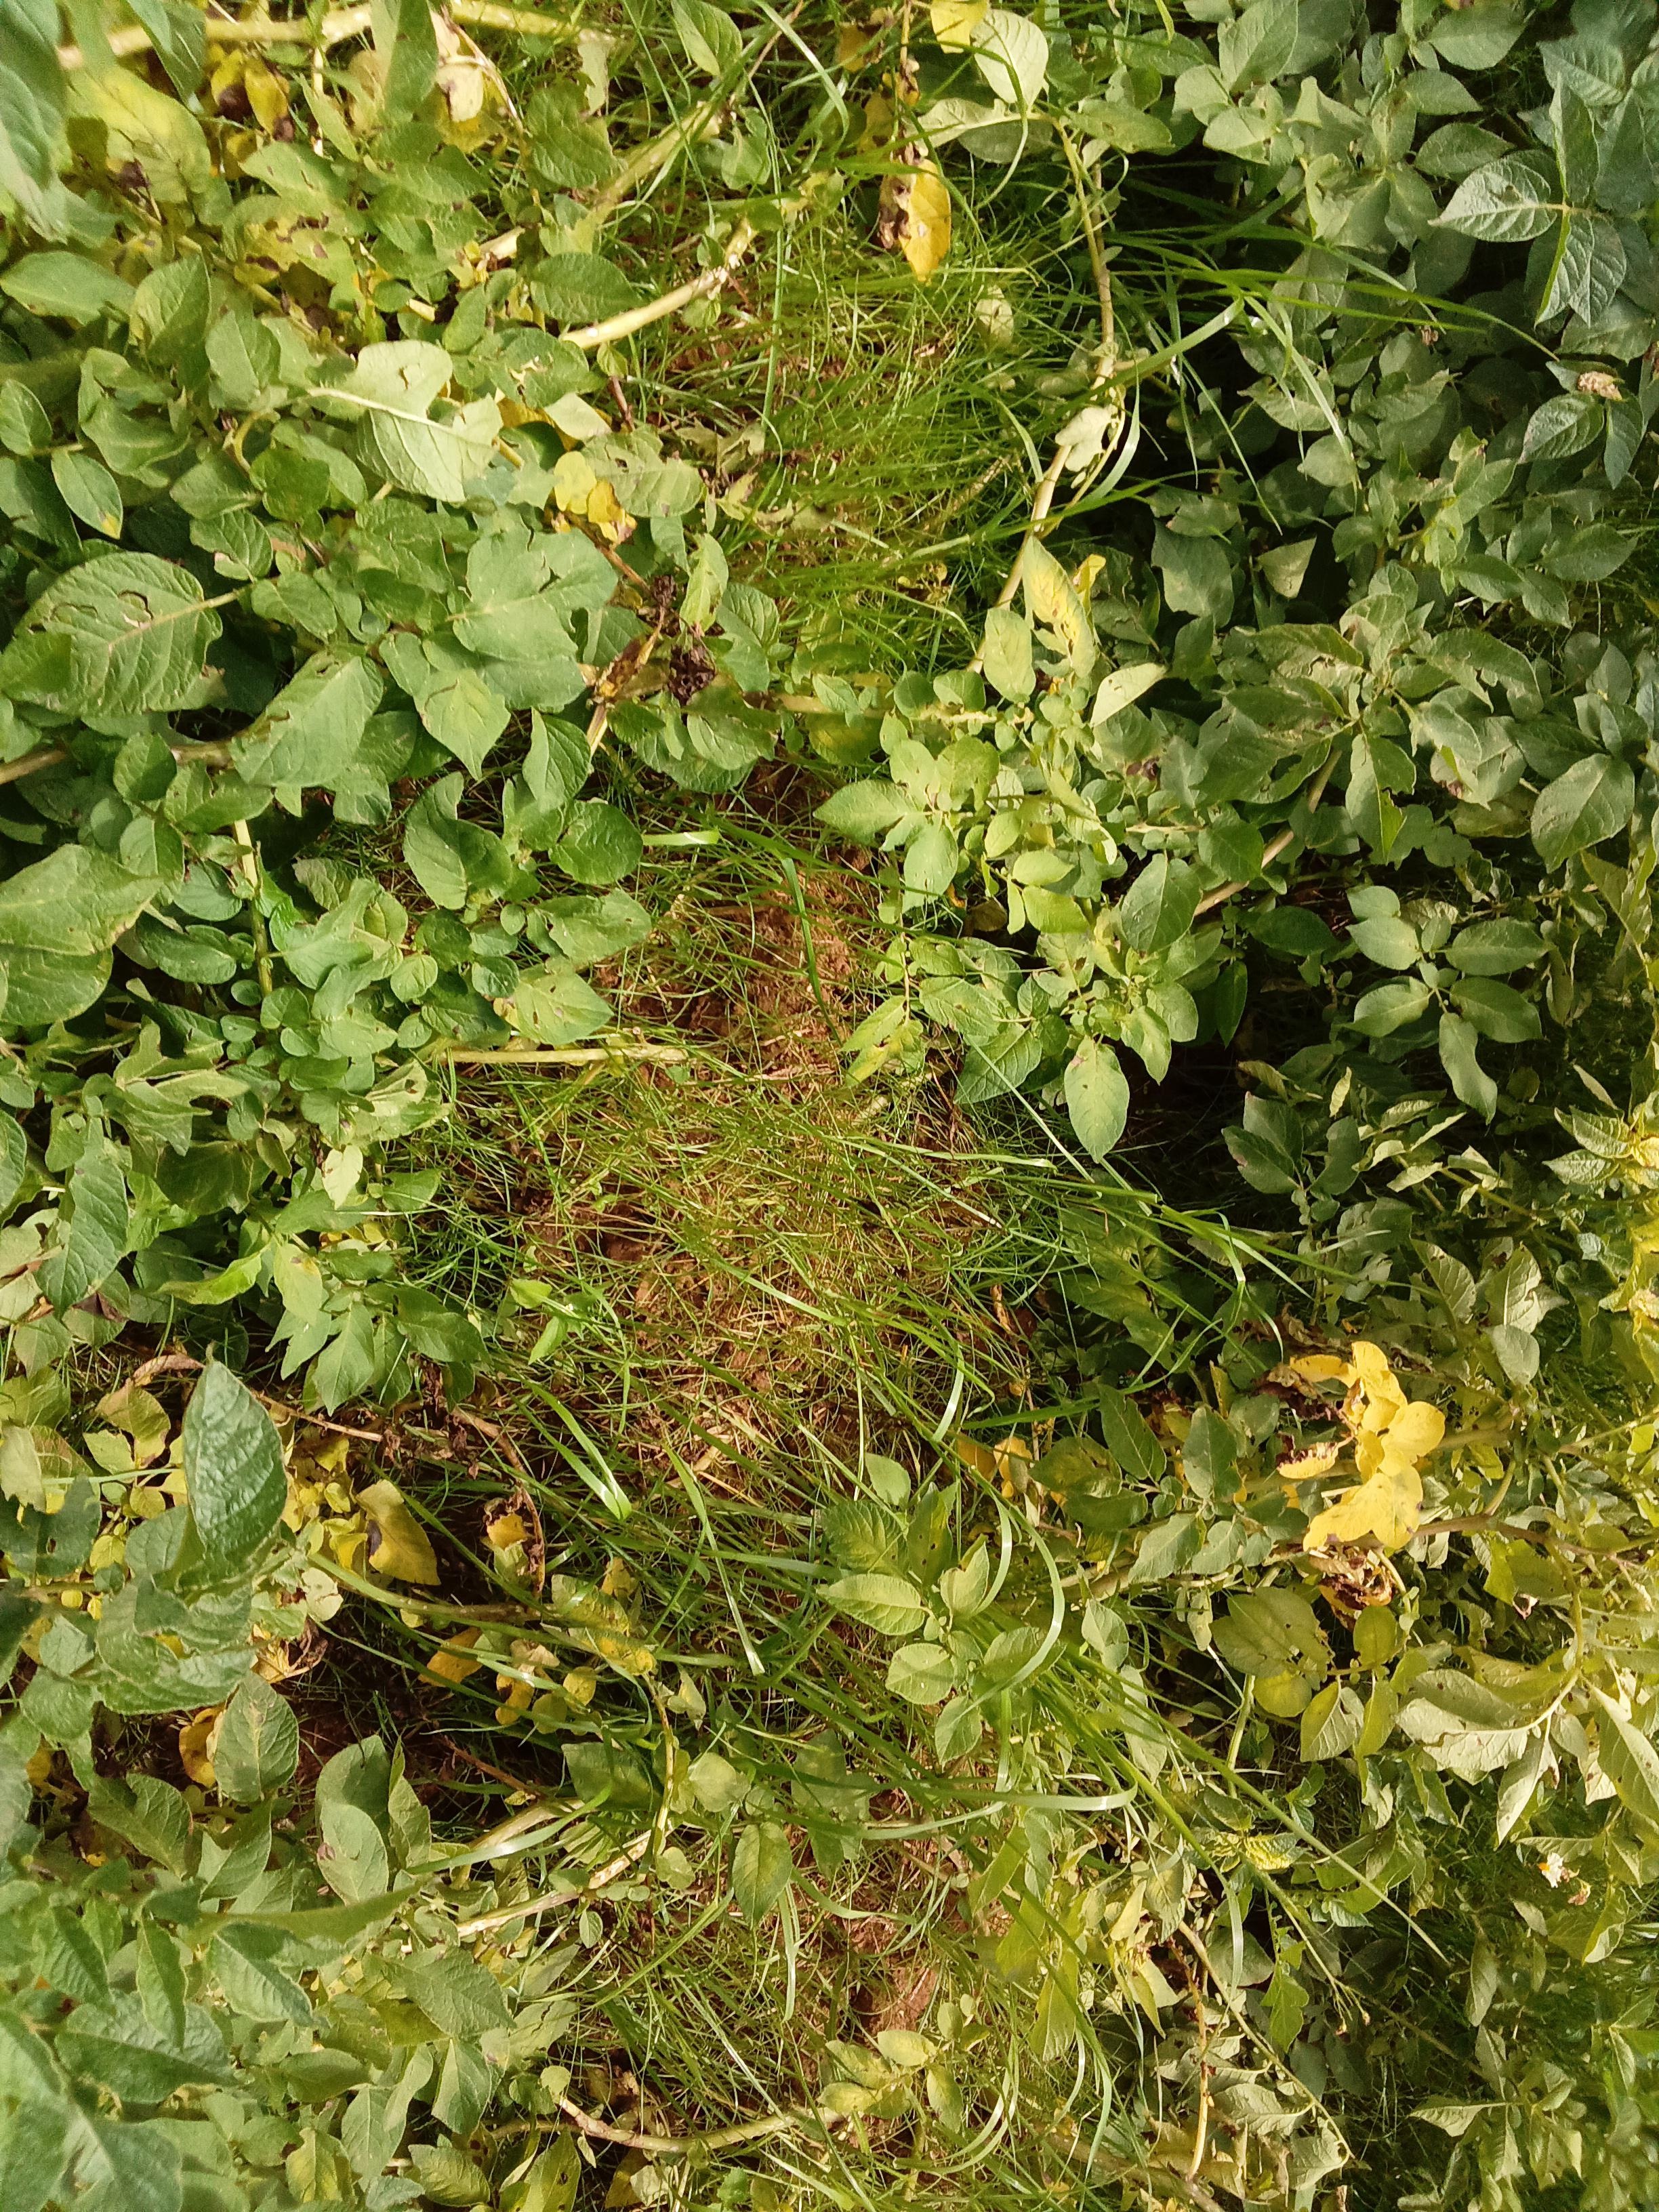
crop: potato
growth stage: harvest maturity
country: Kenya
